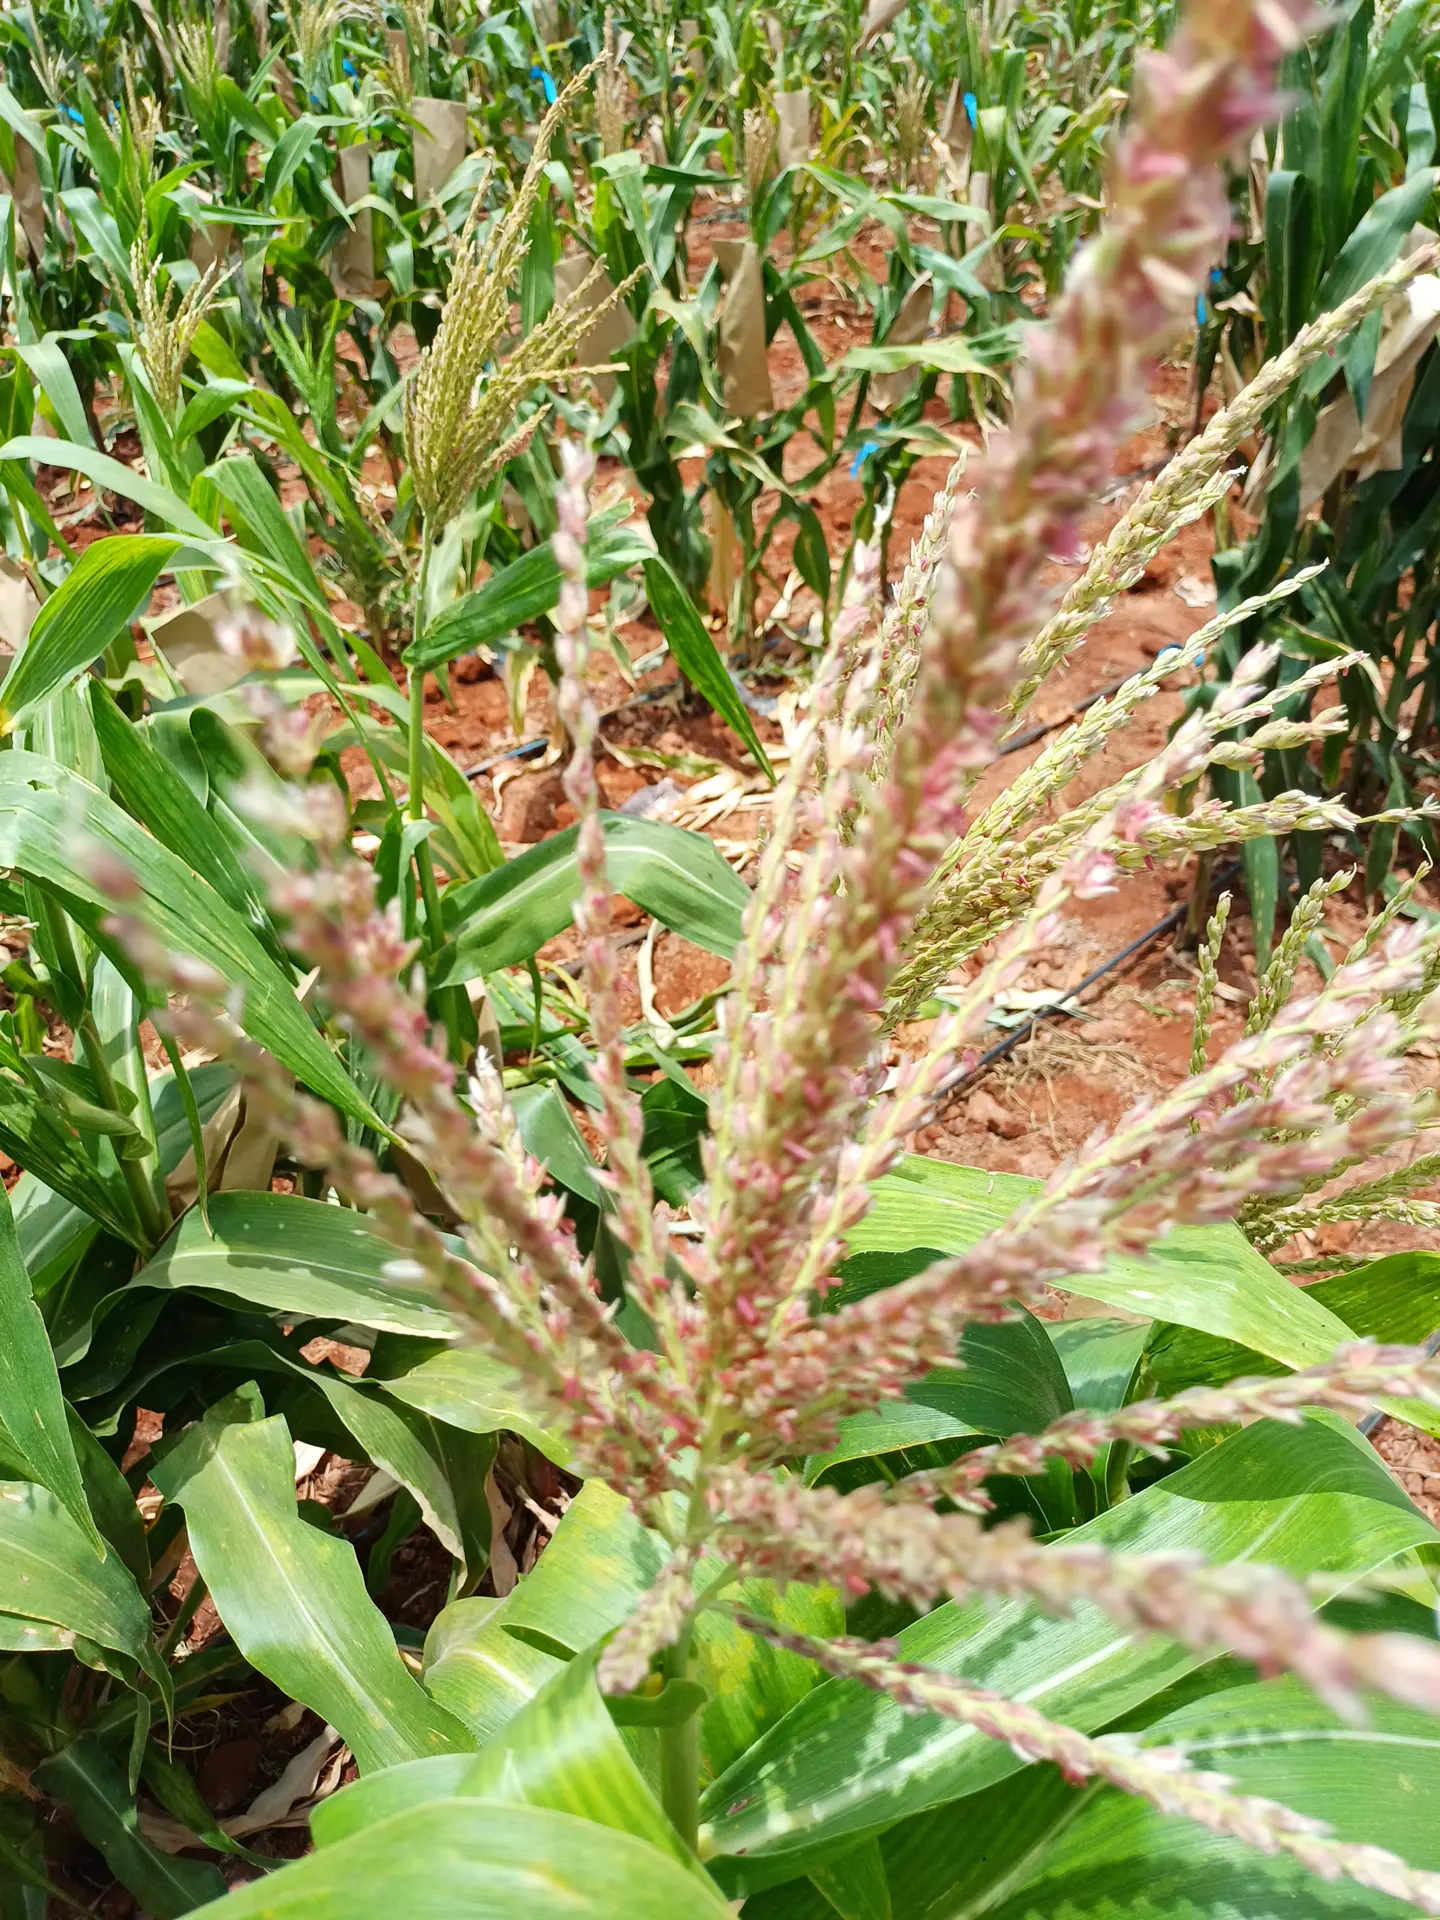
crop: maize
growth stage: flowering
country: Kenya
